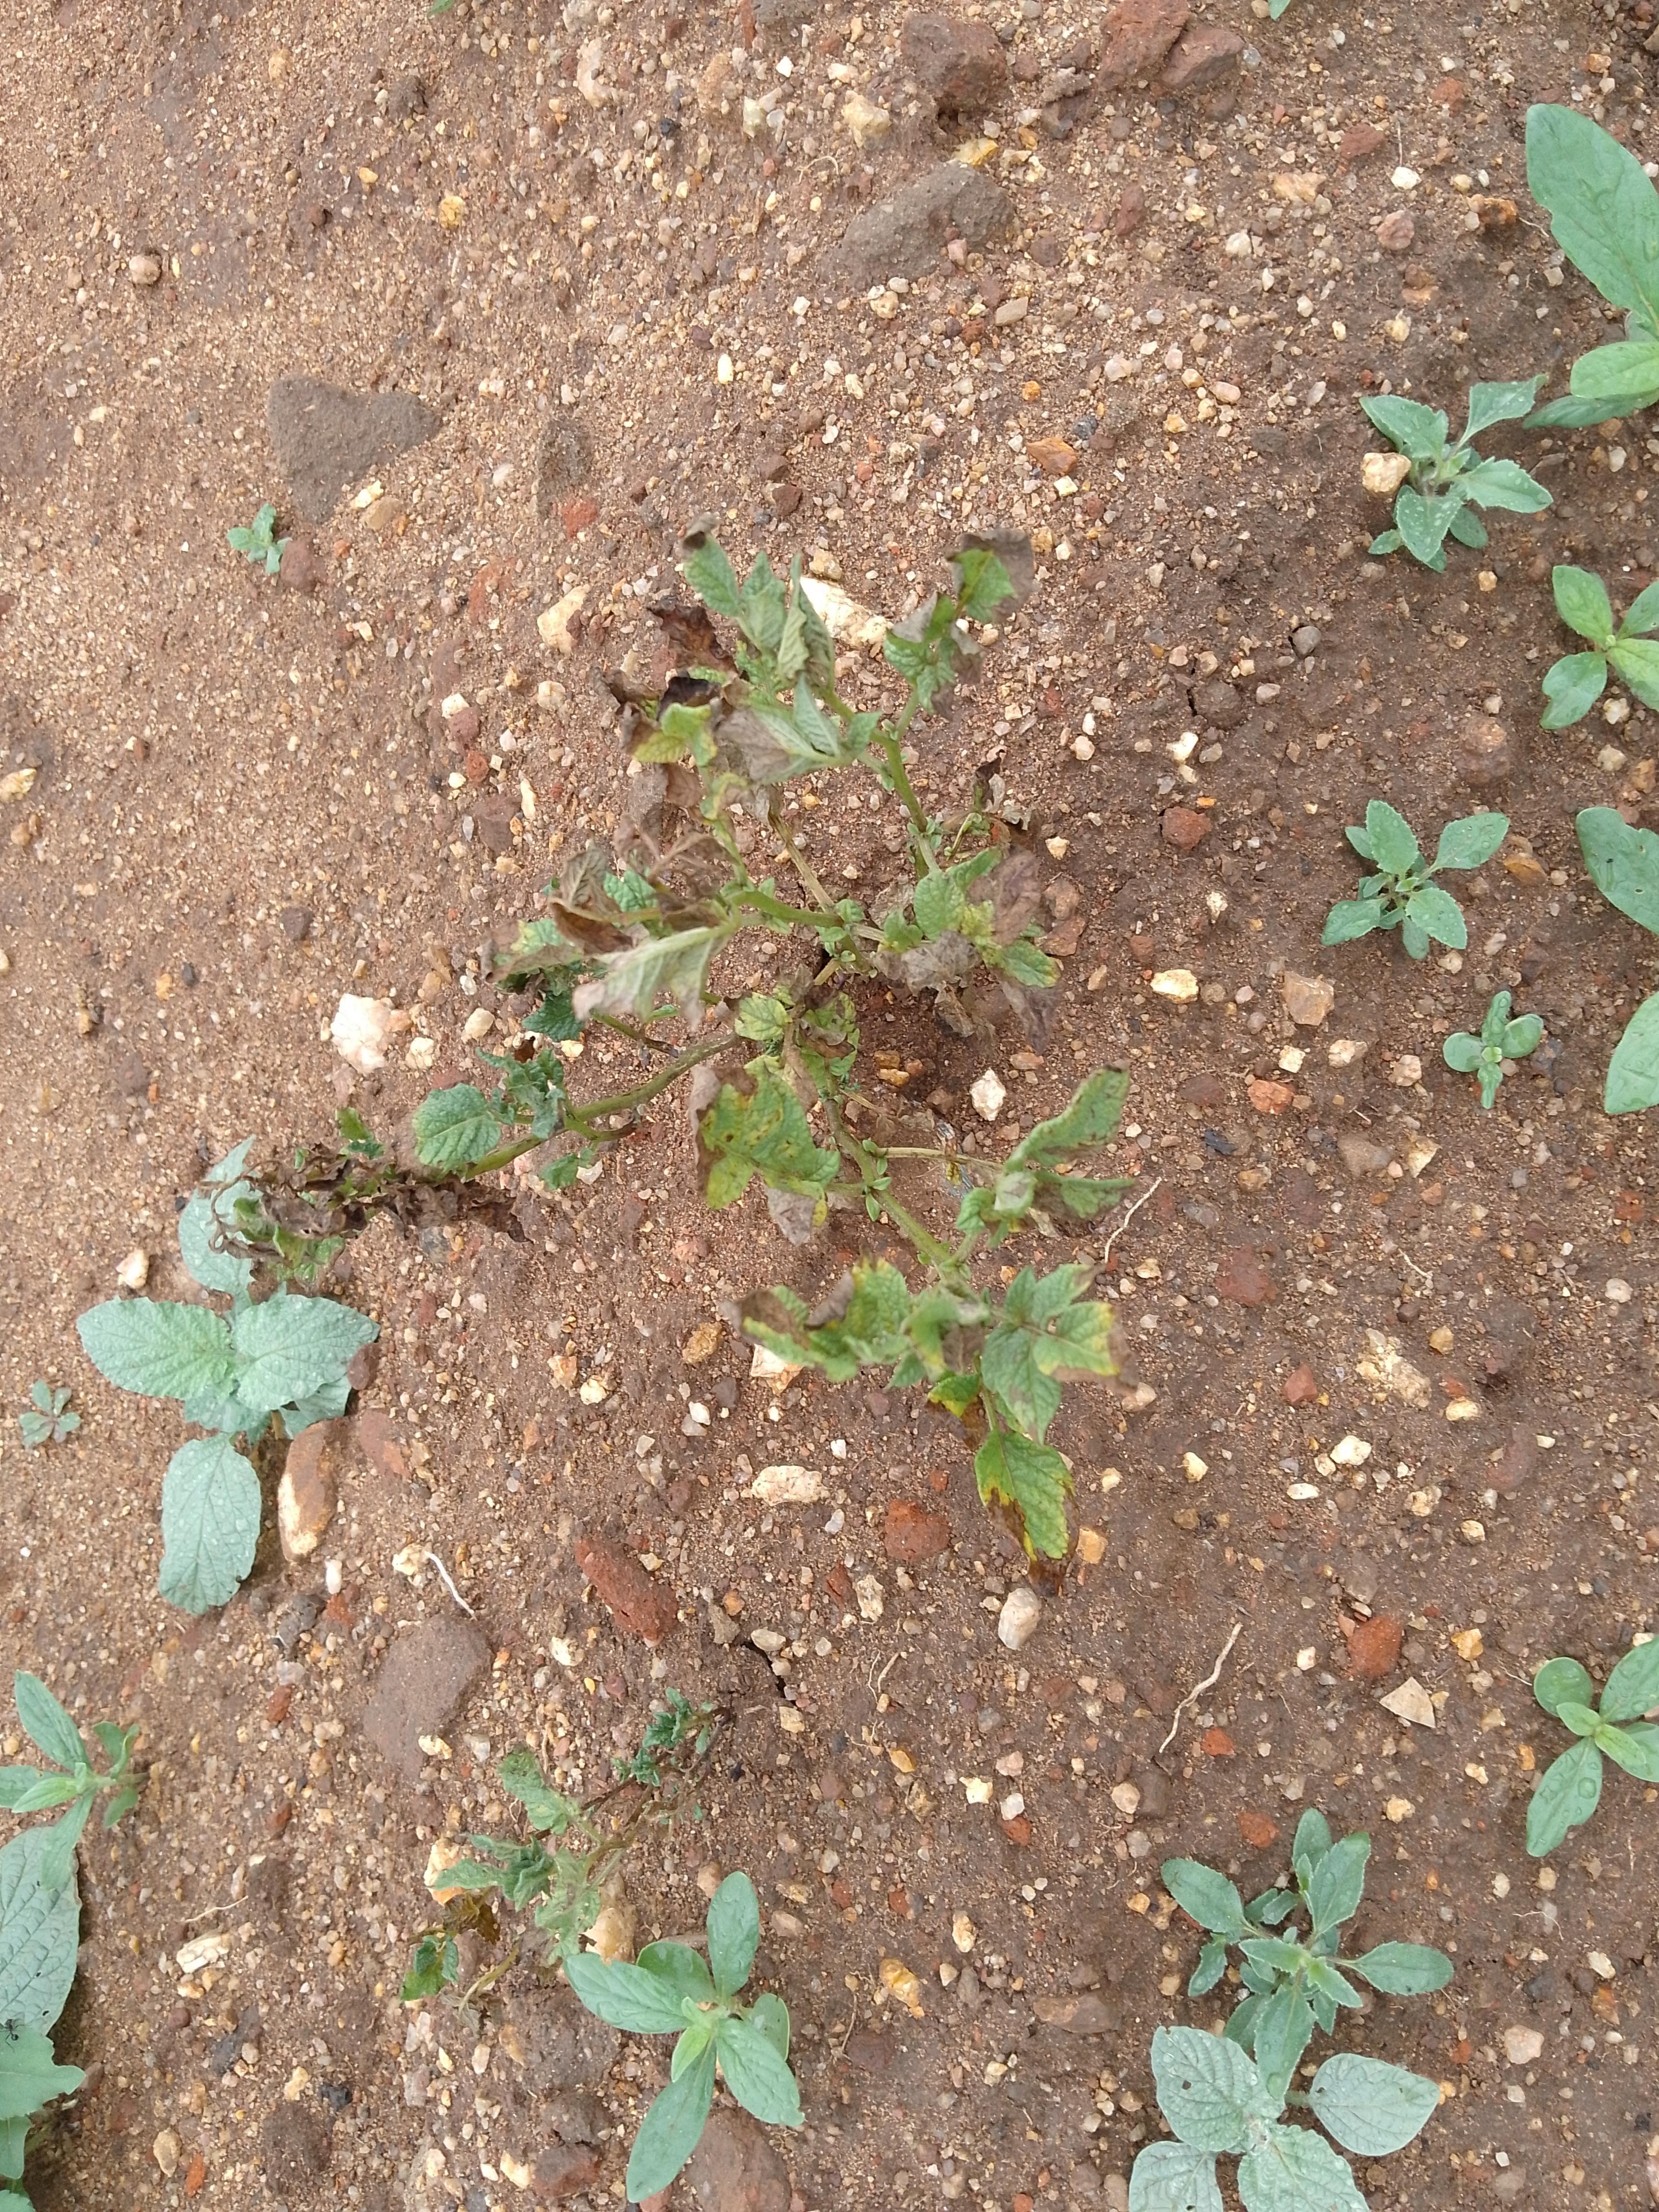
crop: potato
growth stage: vegetative
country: Malawi
